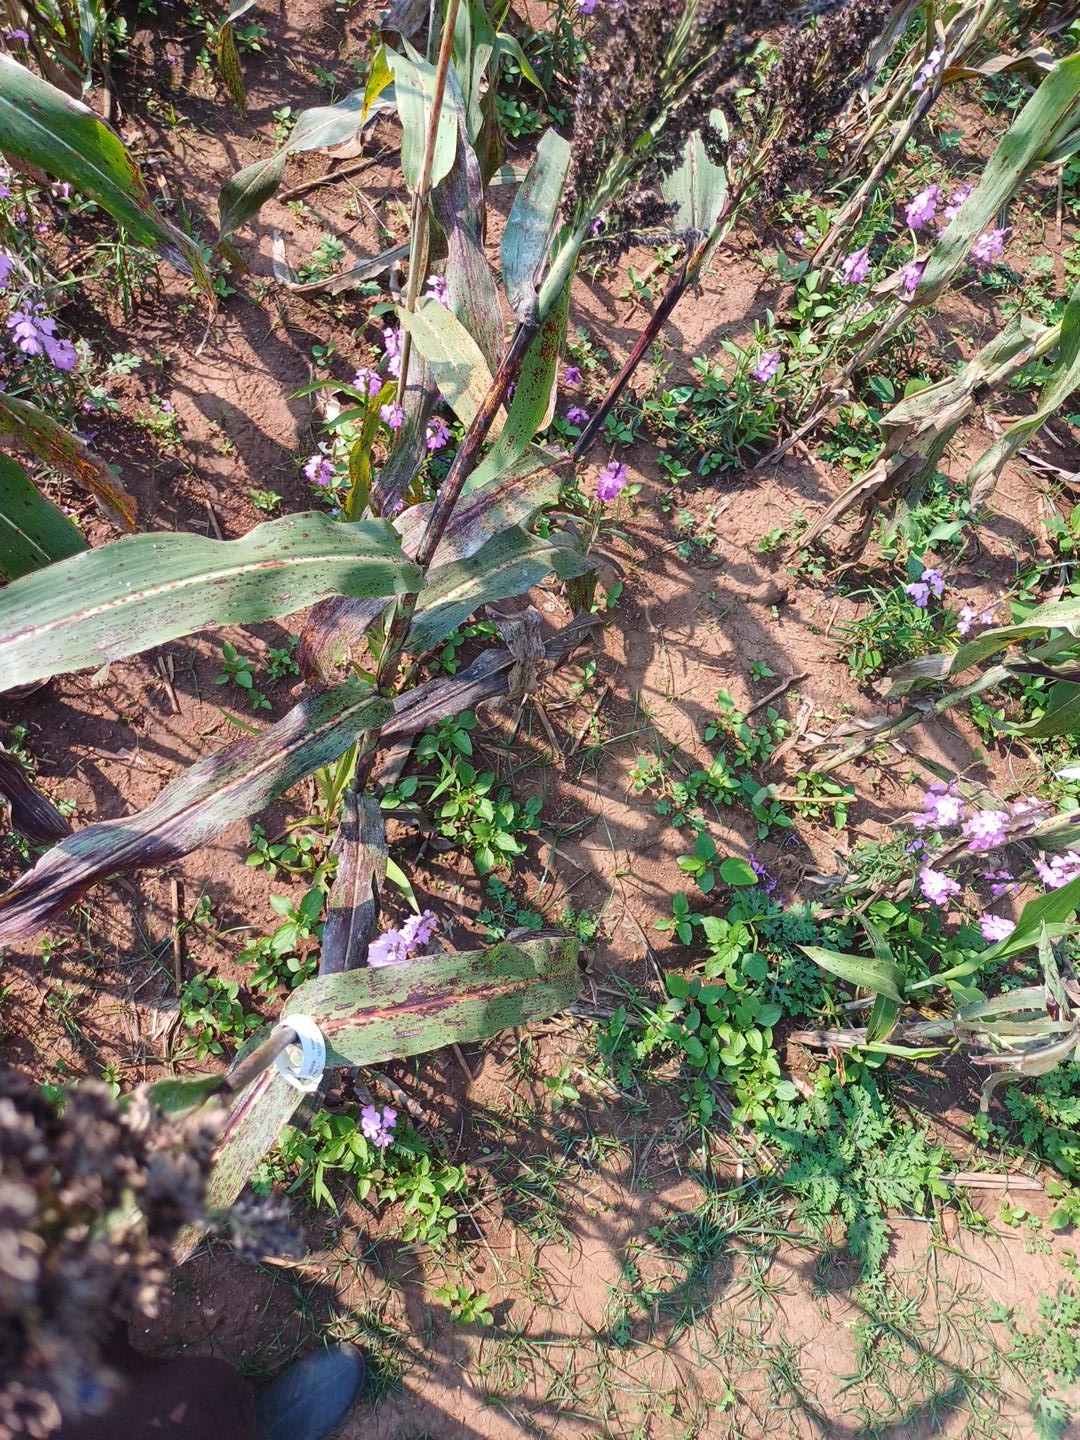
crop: sorghum
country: Kenya
